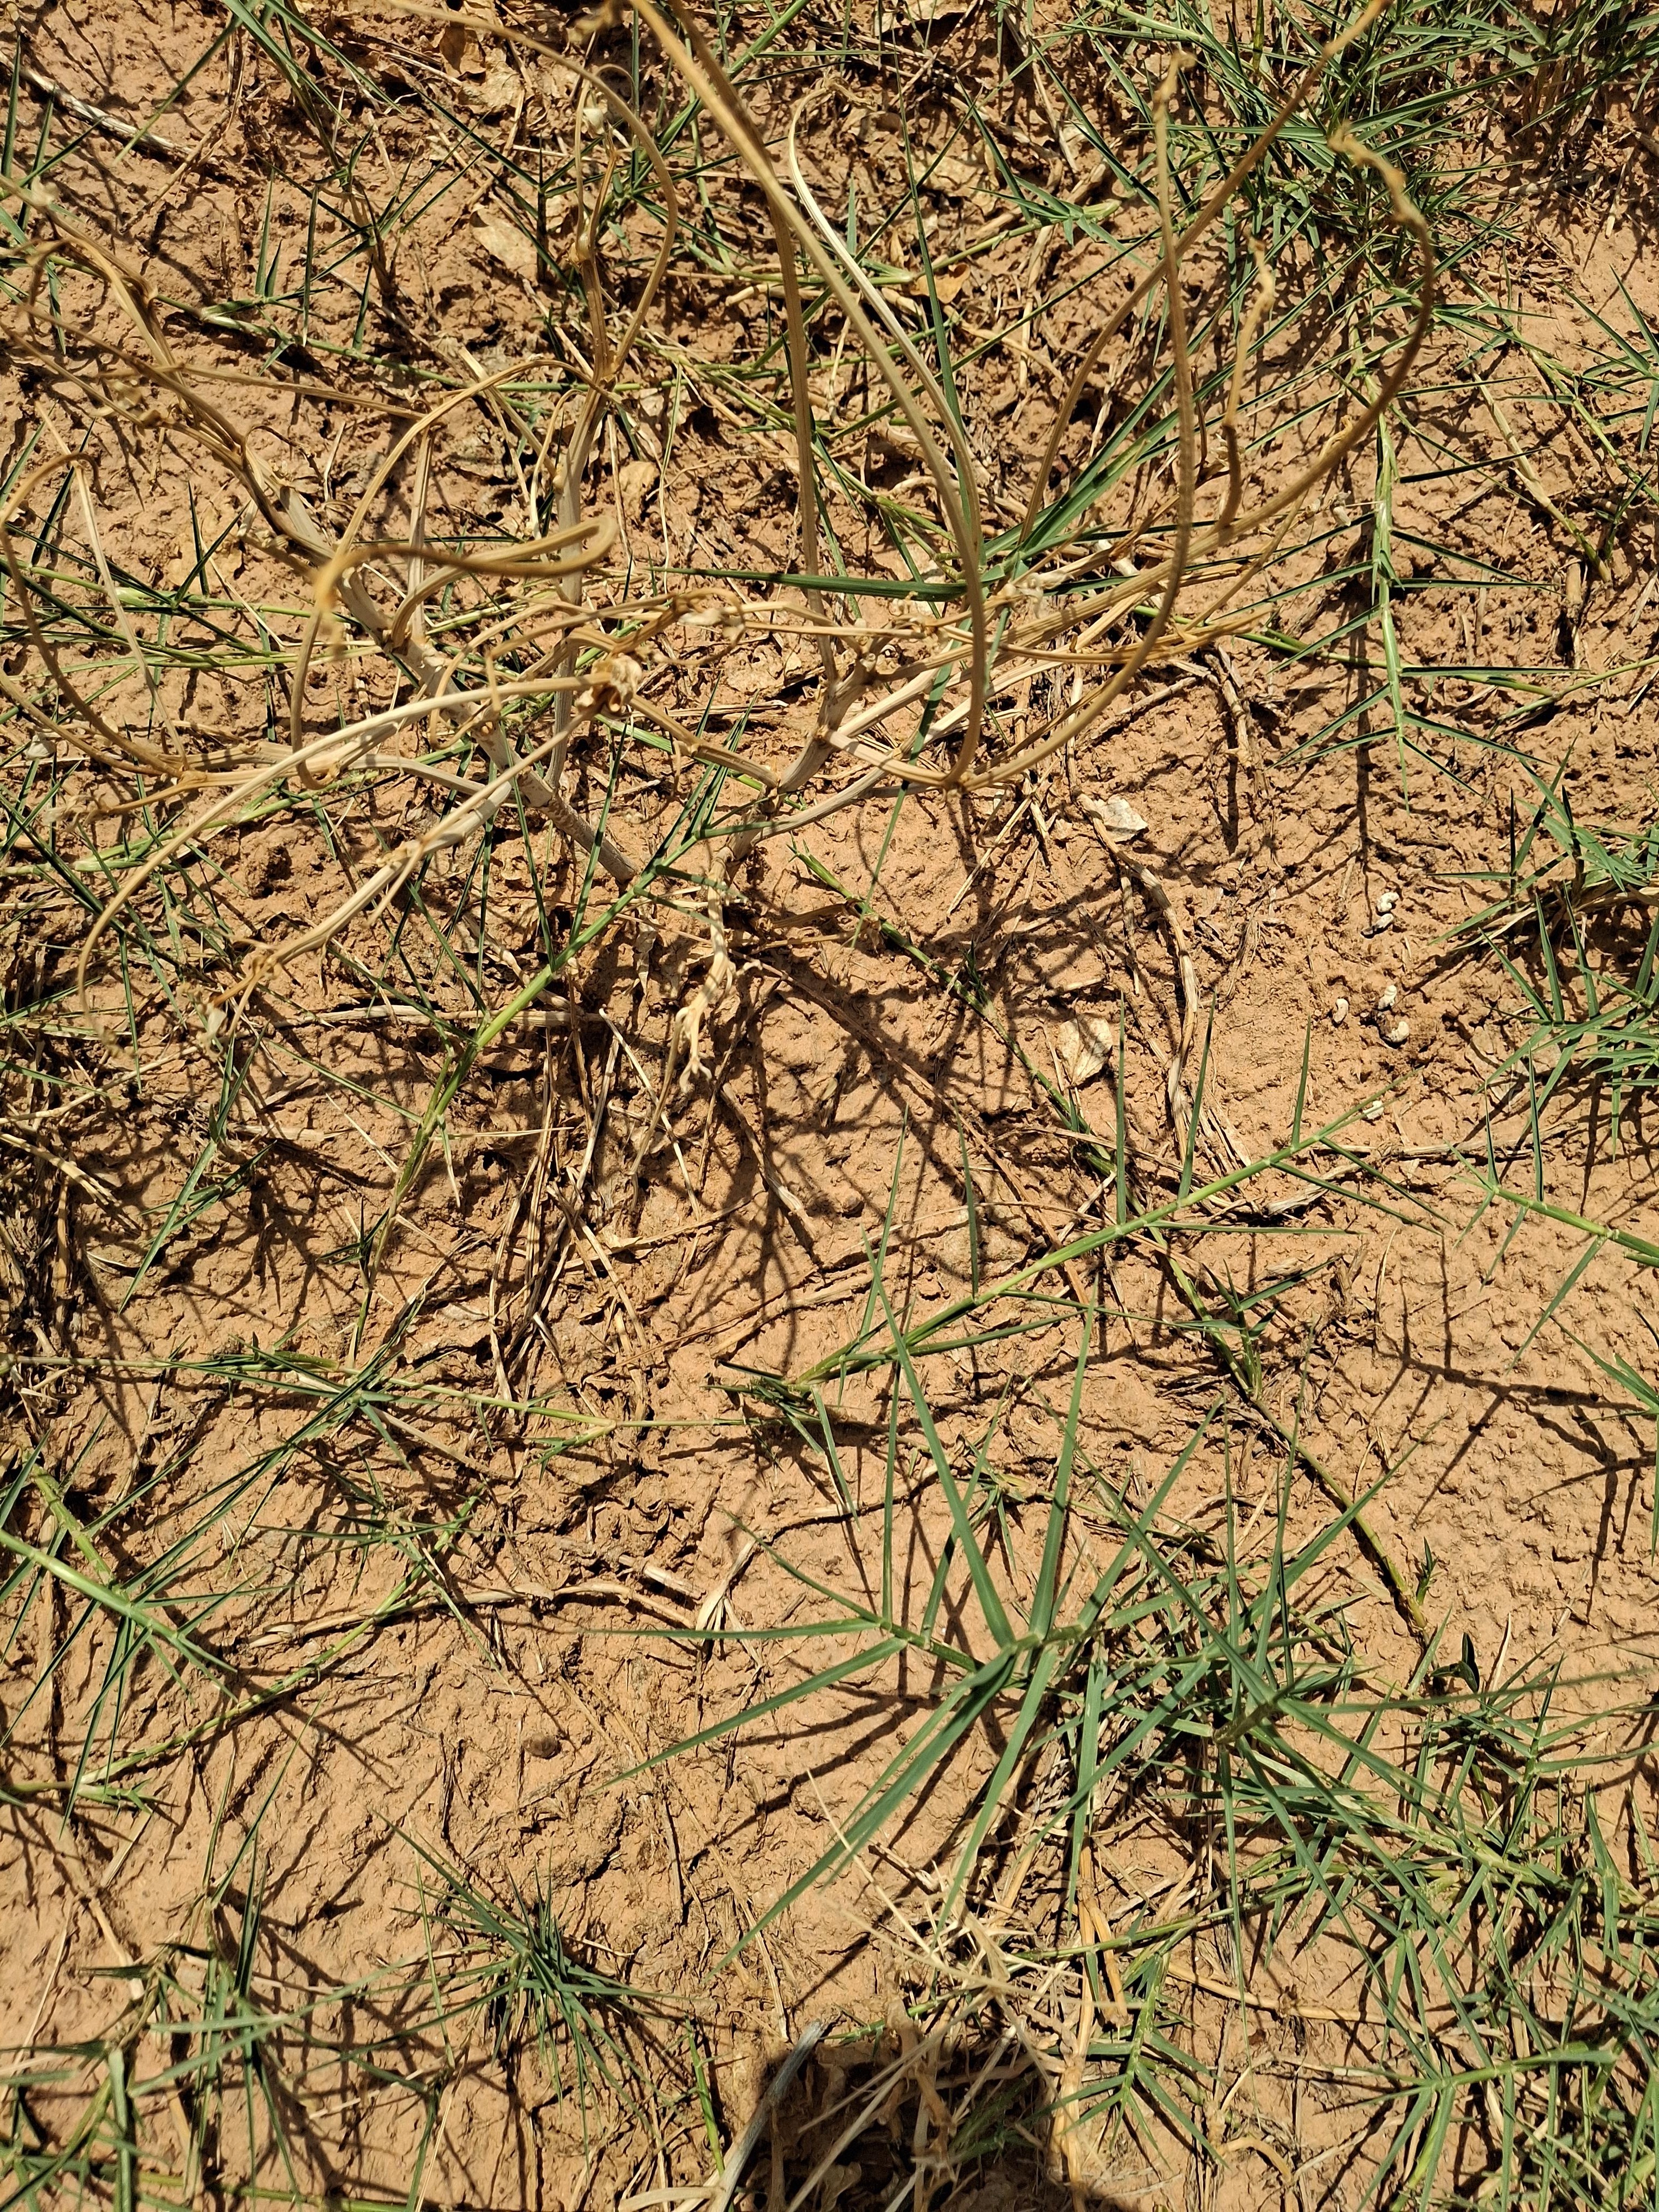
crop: cowpea
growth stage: harvest maturity
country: Nigeria
